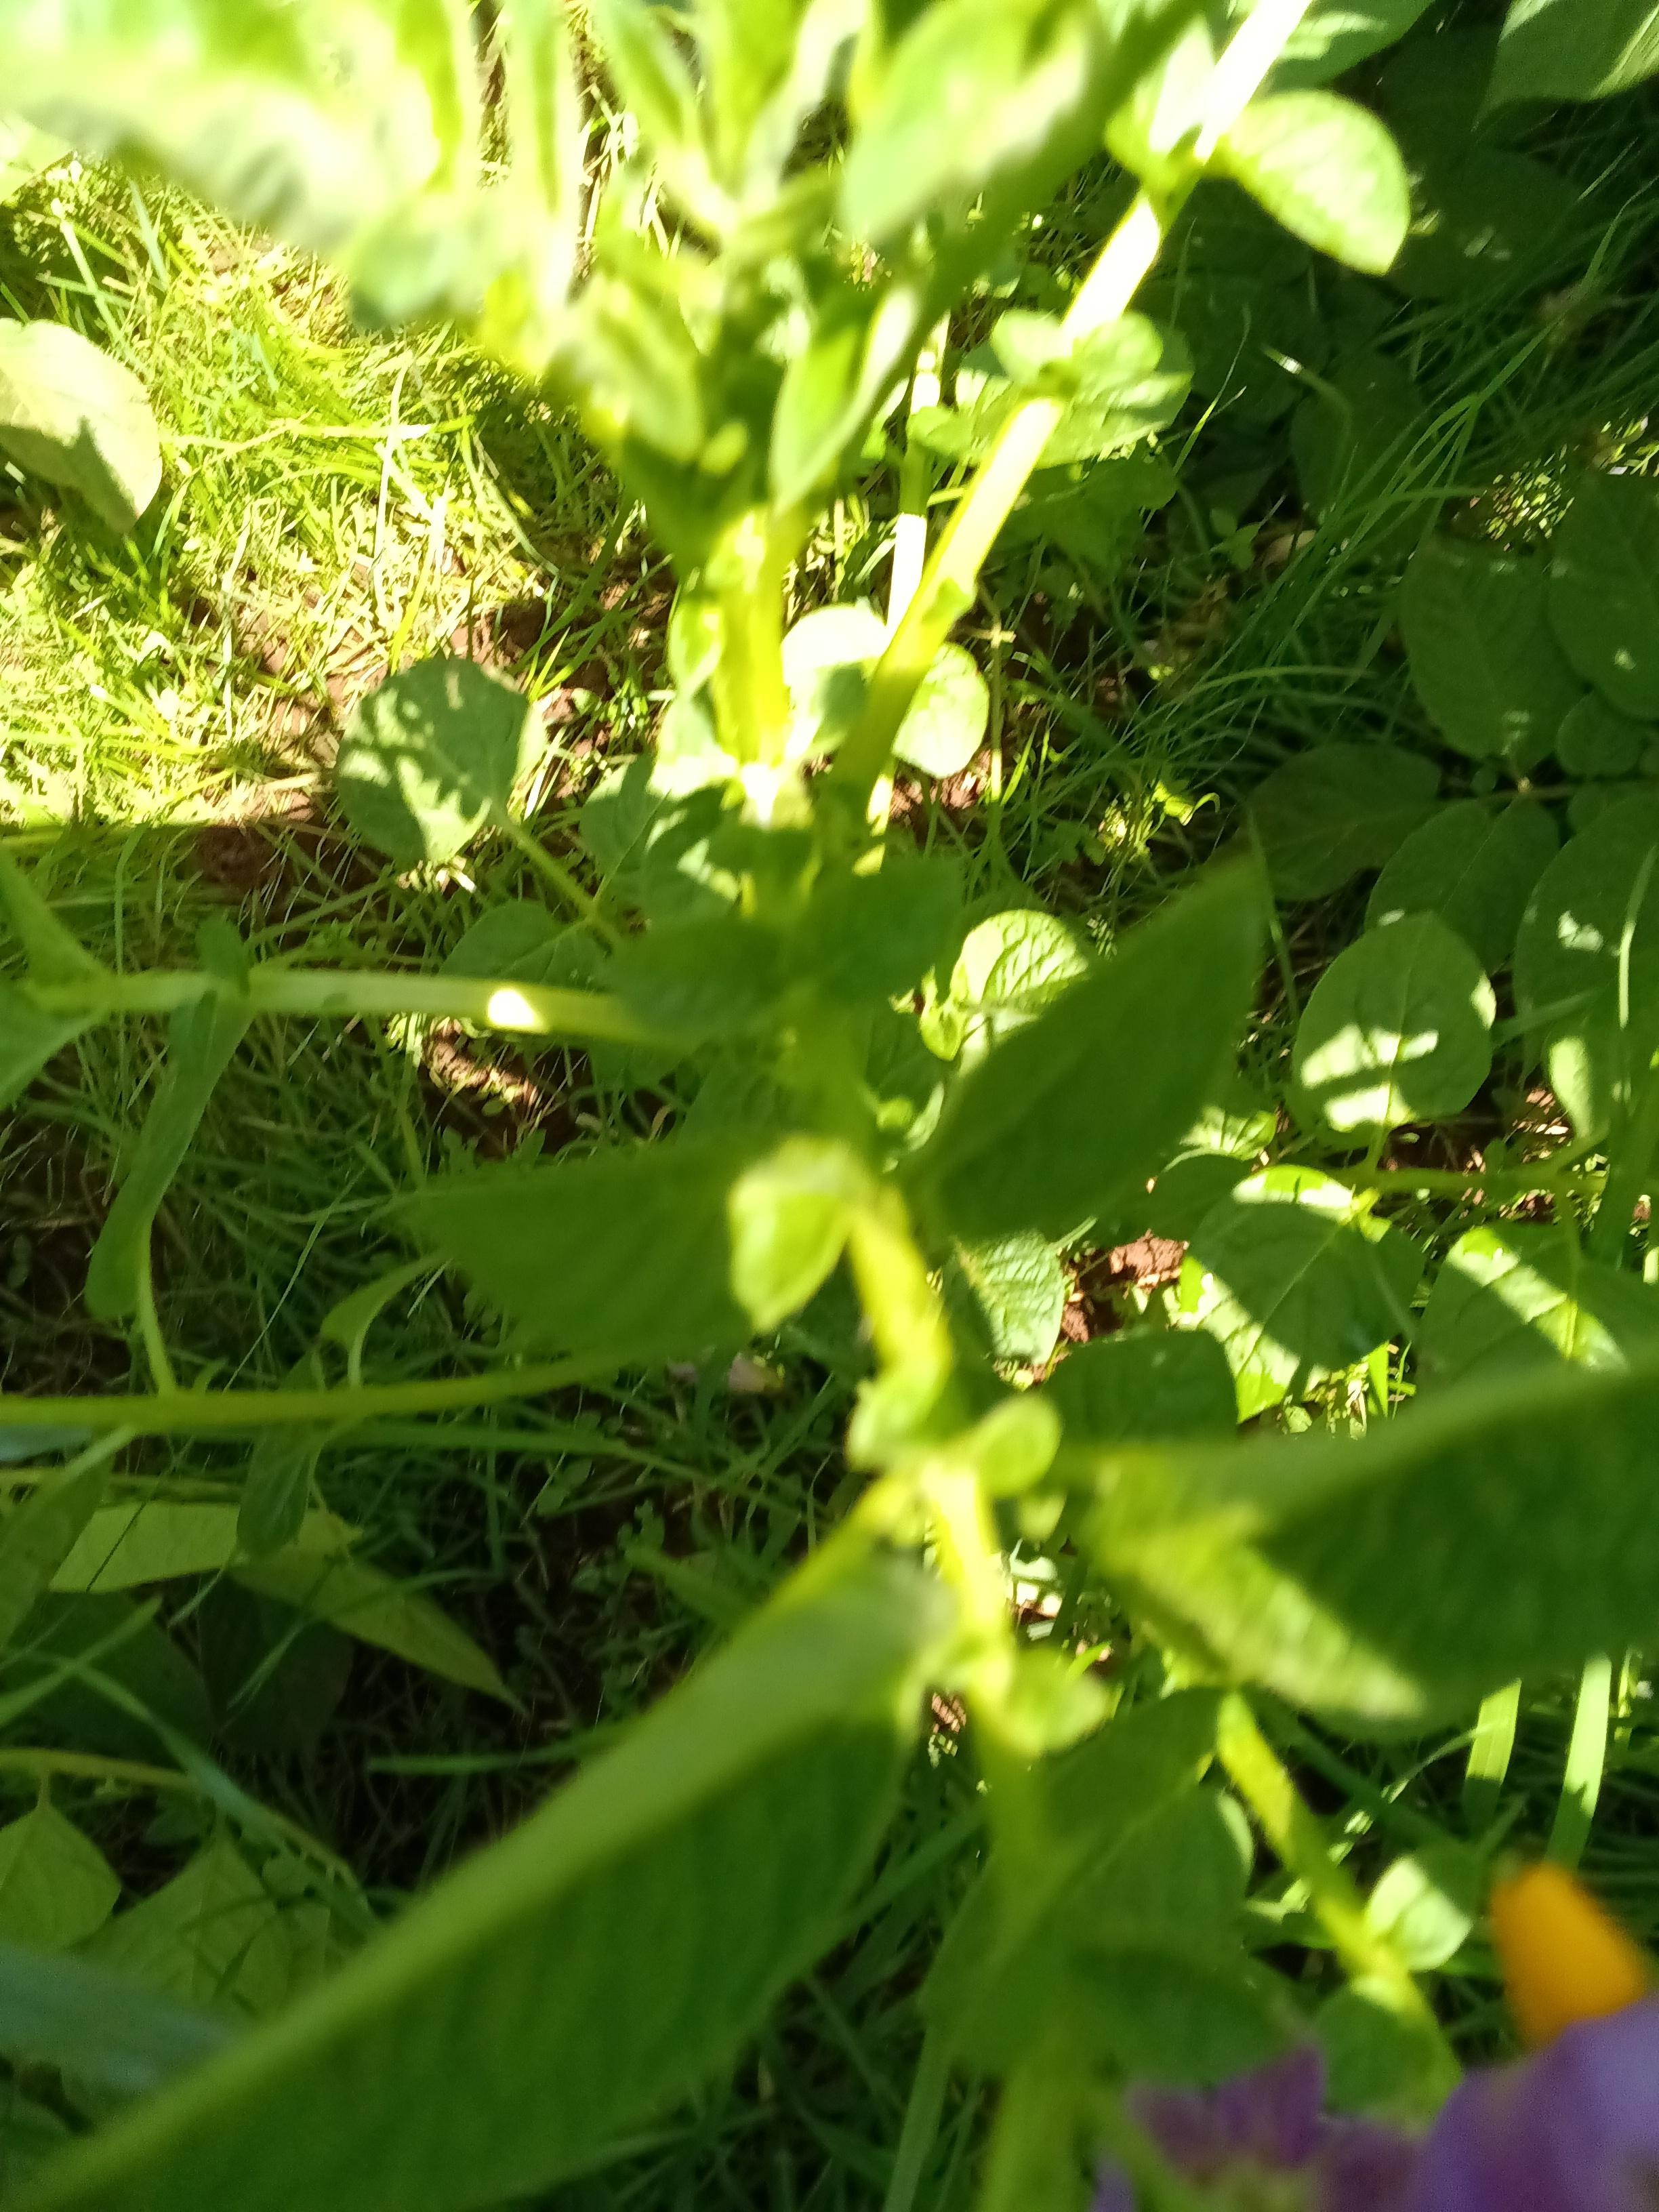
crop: potato
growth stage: vegetative
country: Kenya
